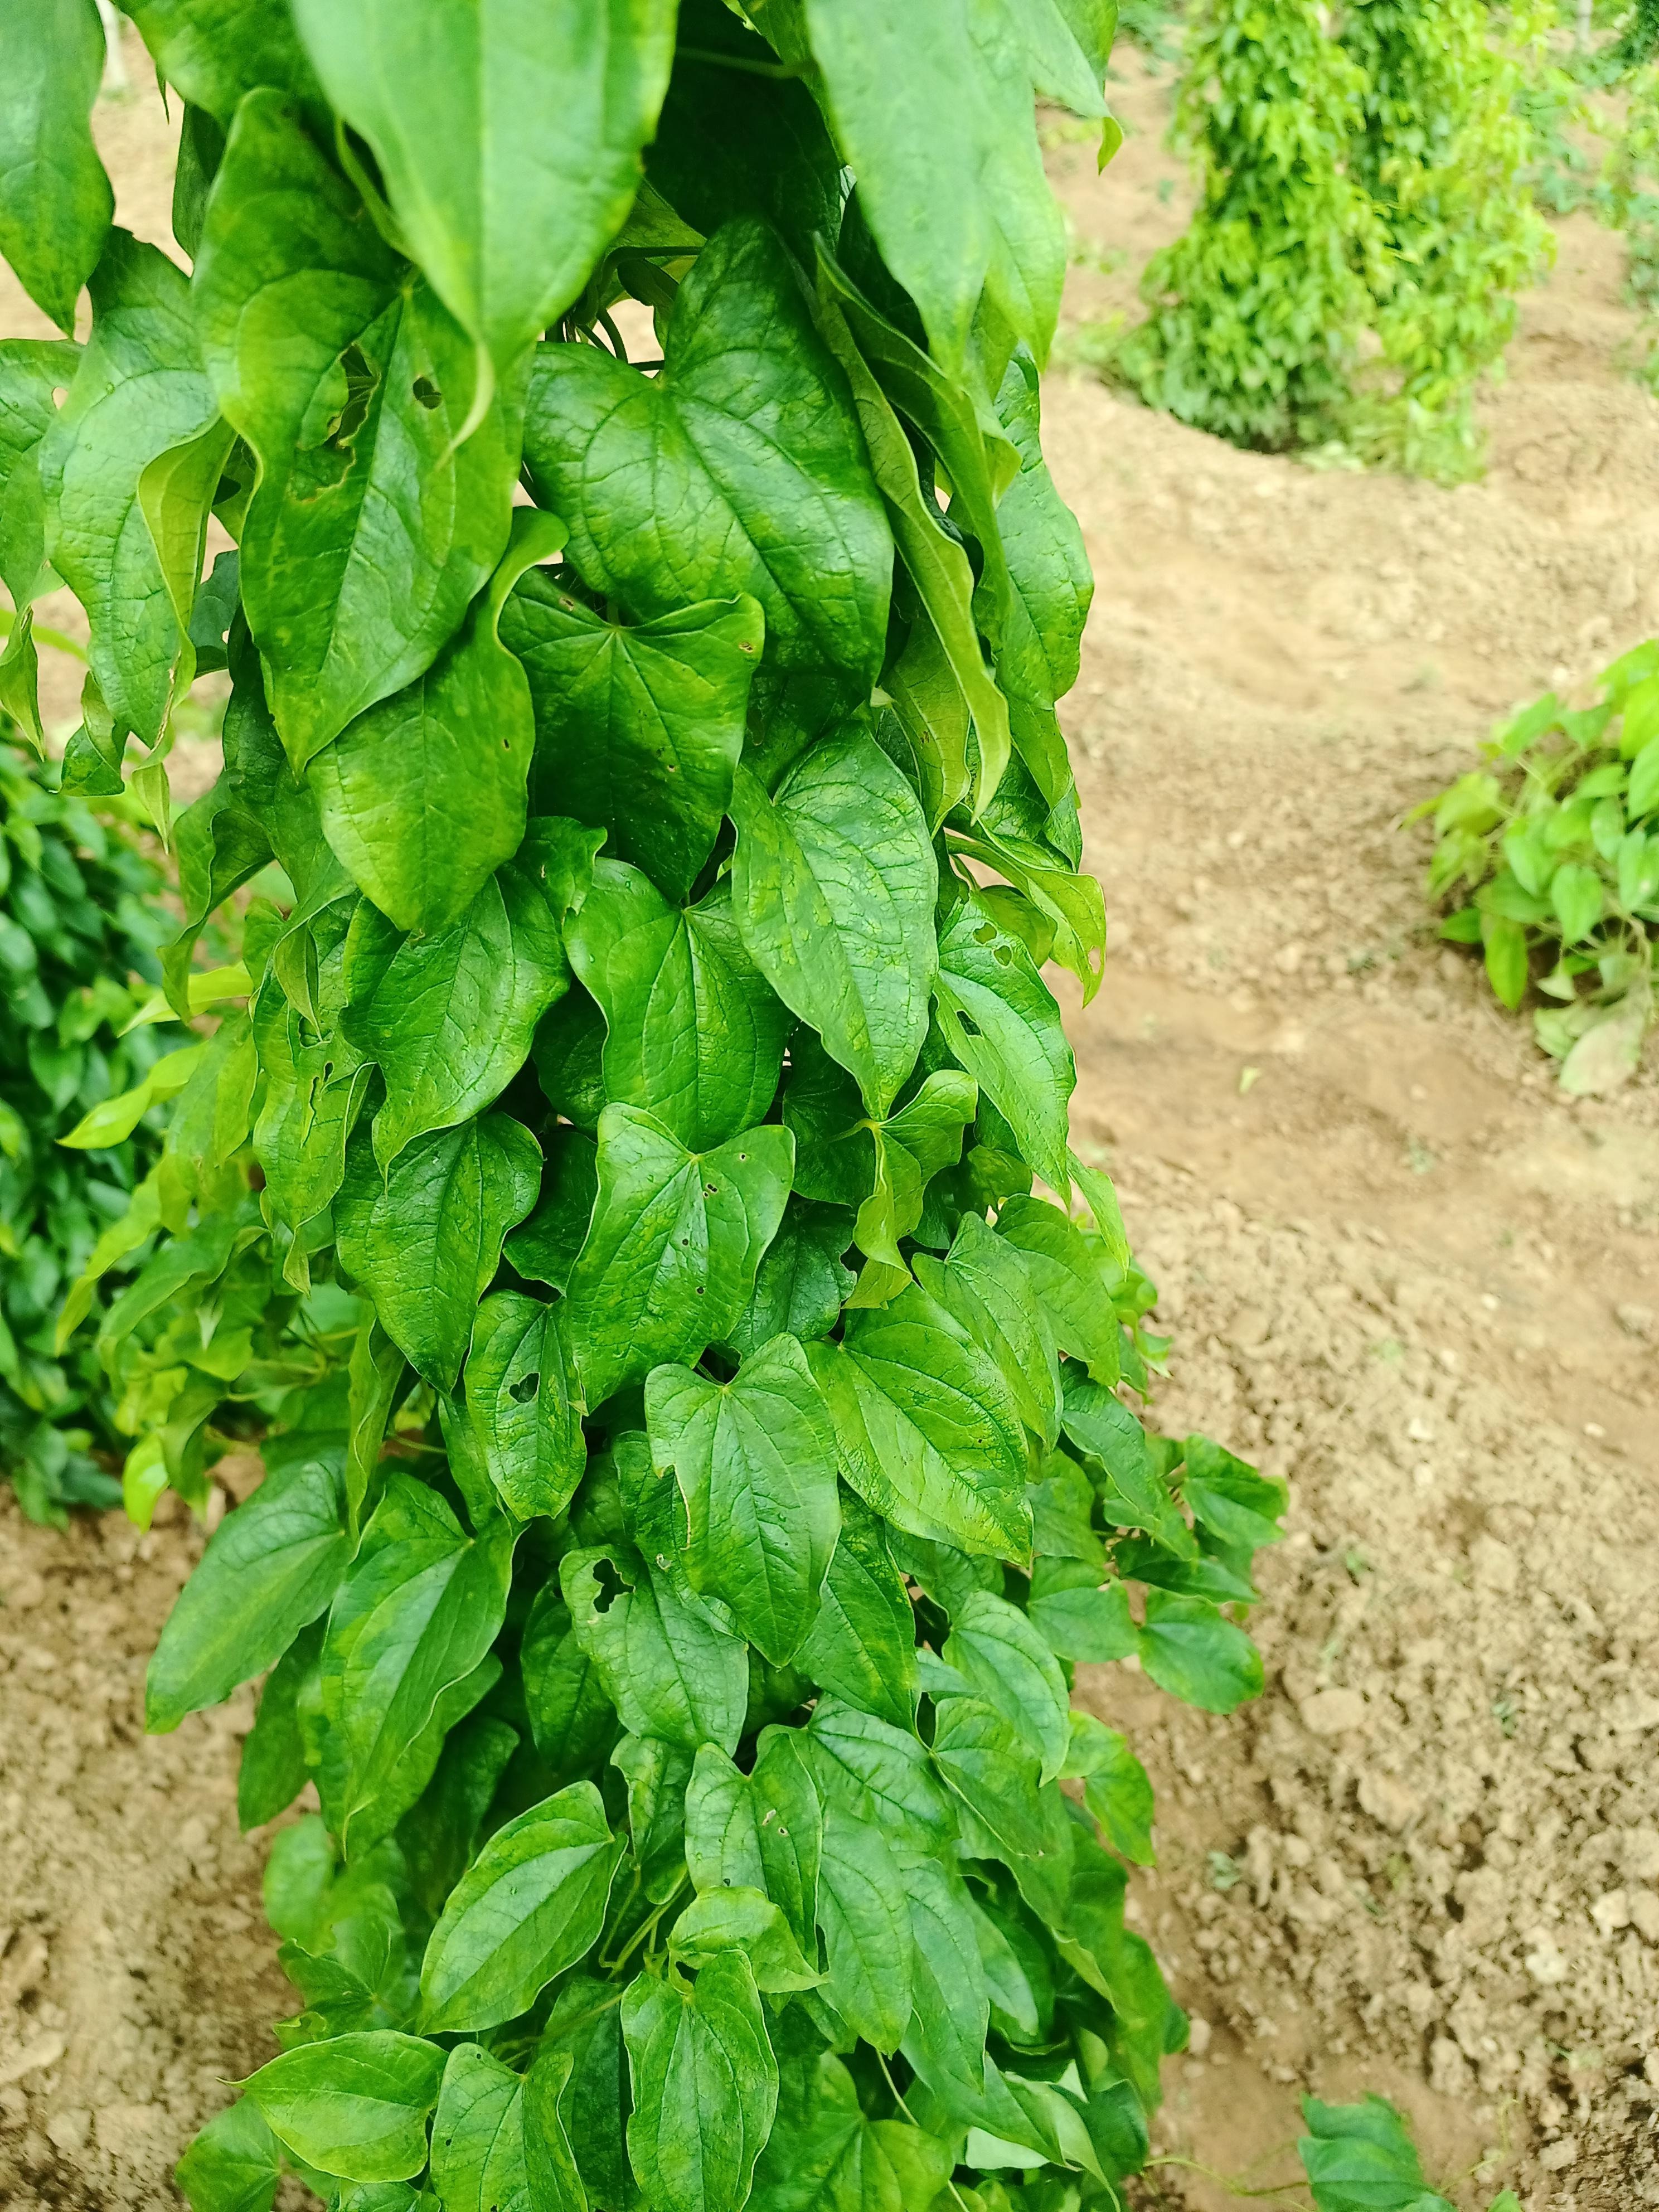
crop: yam
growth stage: vegetative
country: Nigeria
